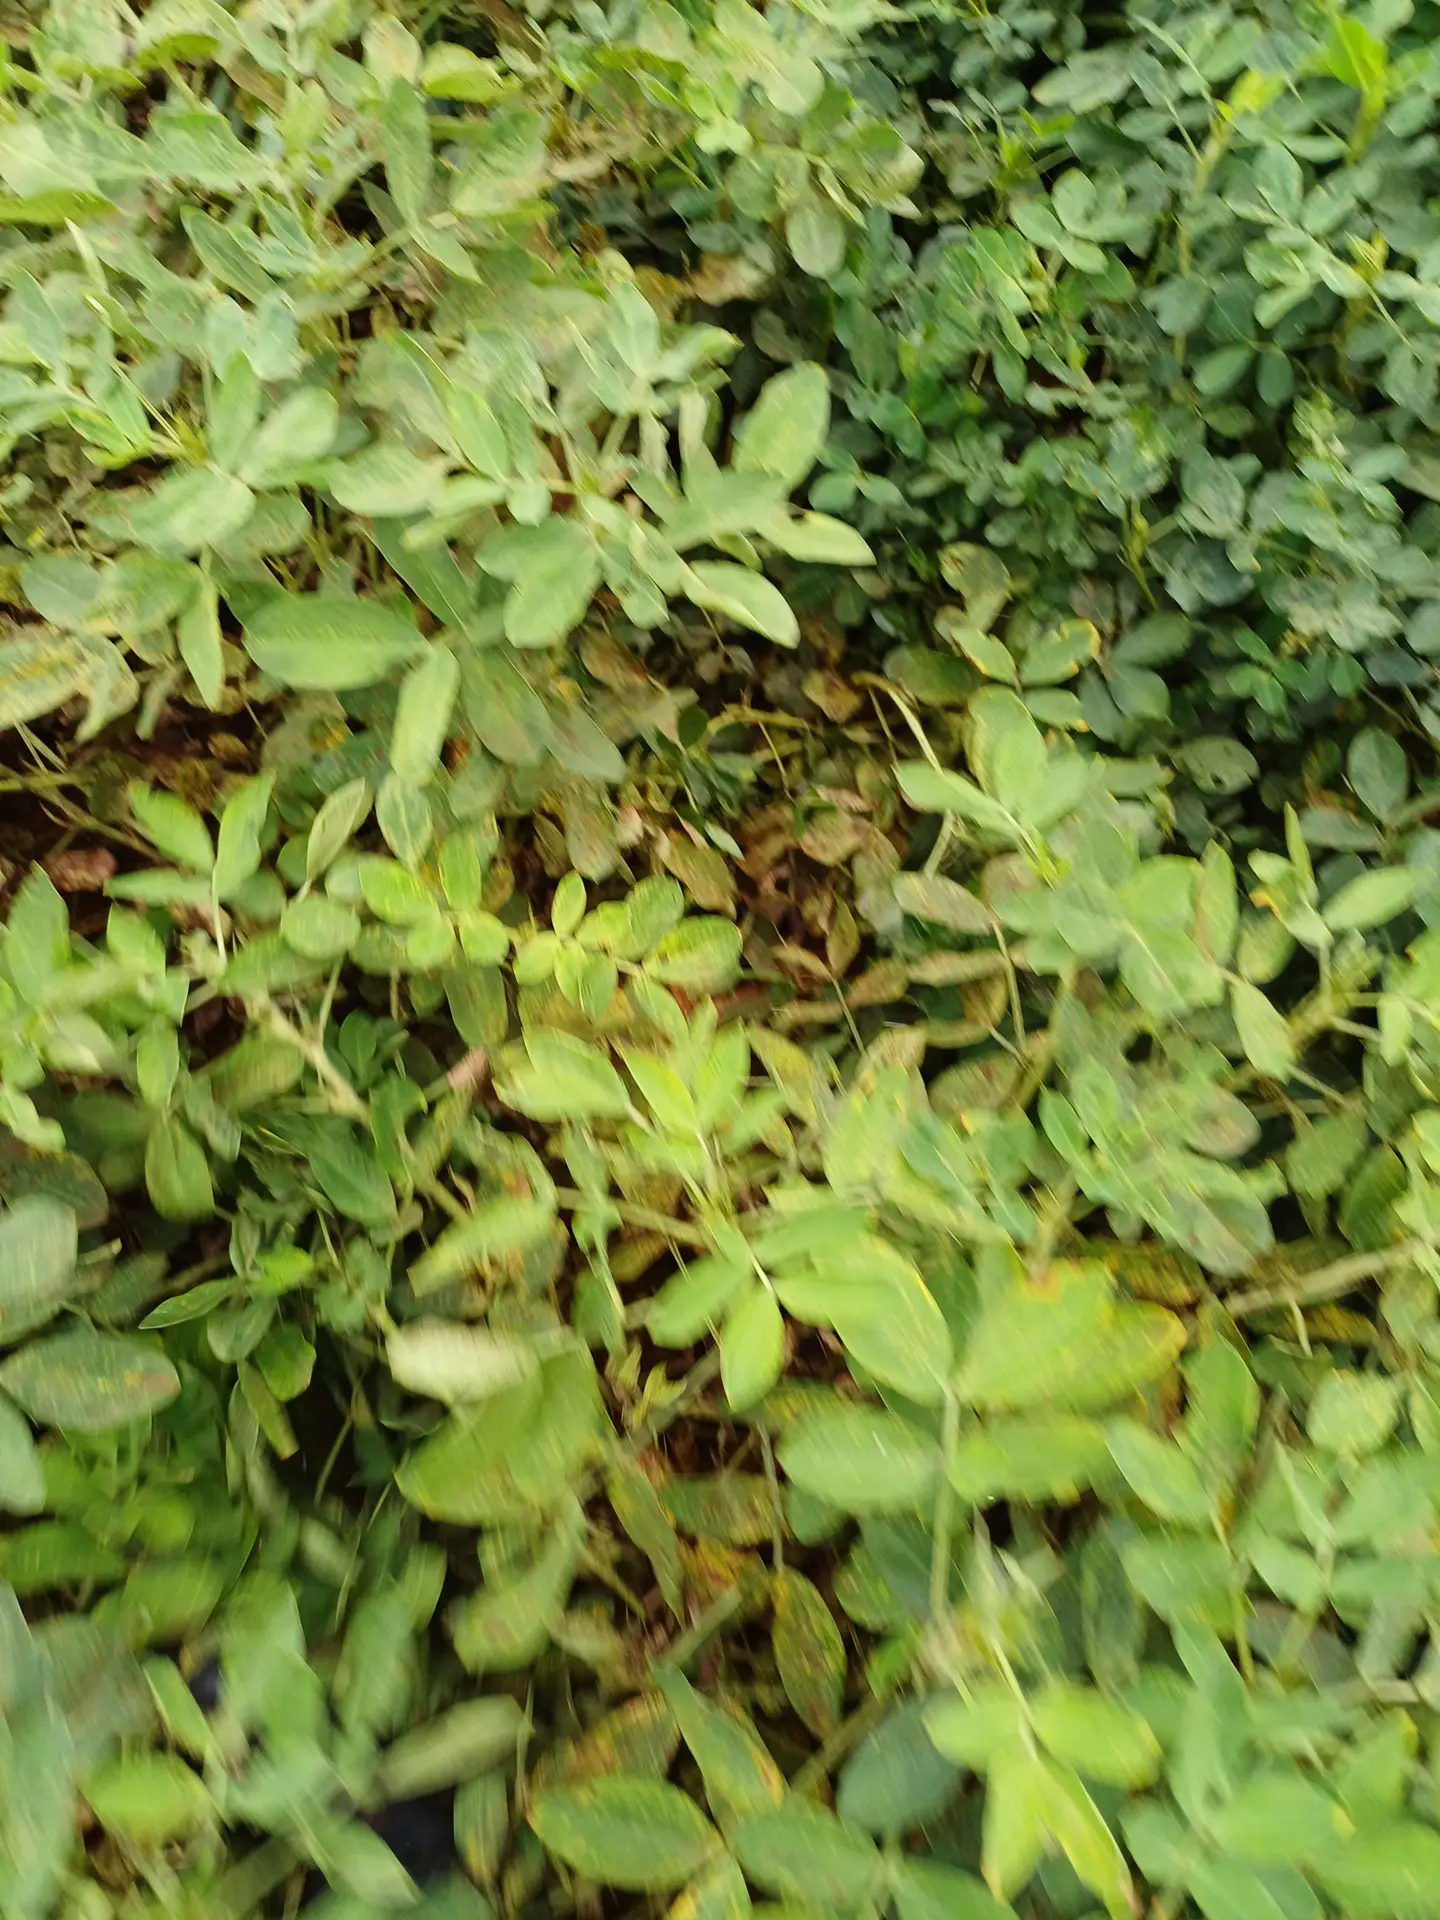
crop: groundnut
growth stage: pegging
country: Kenya
